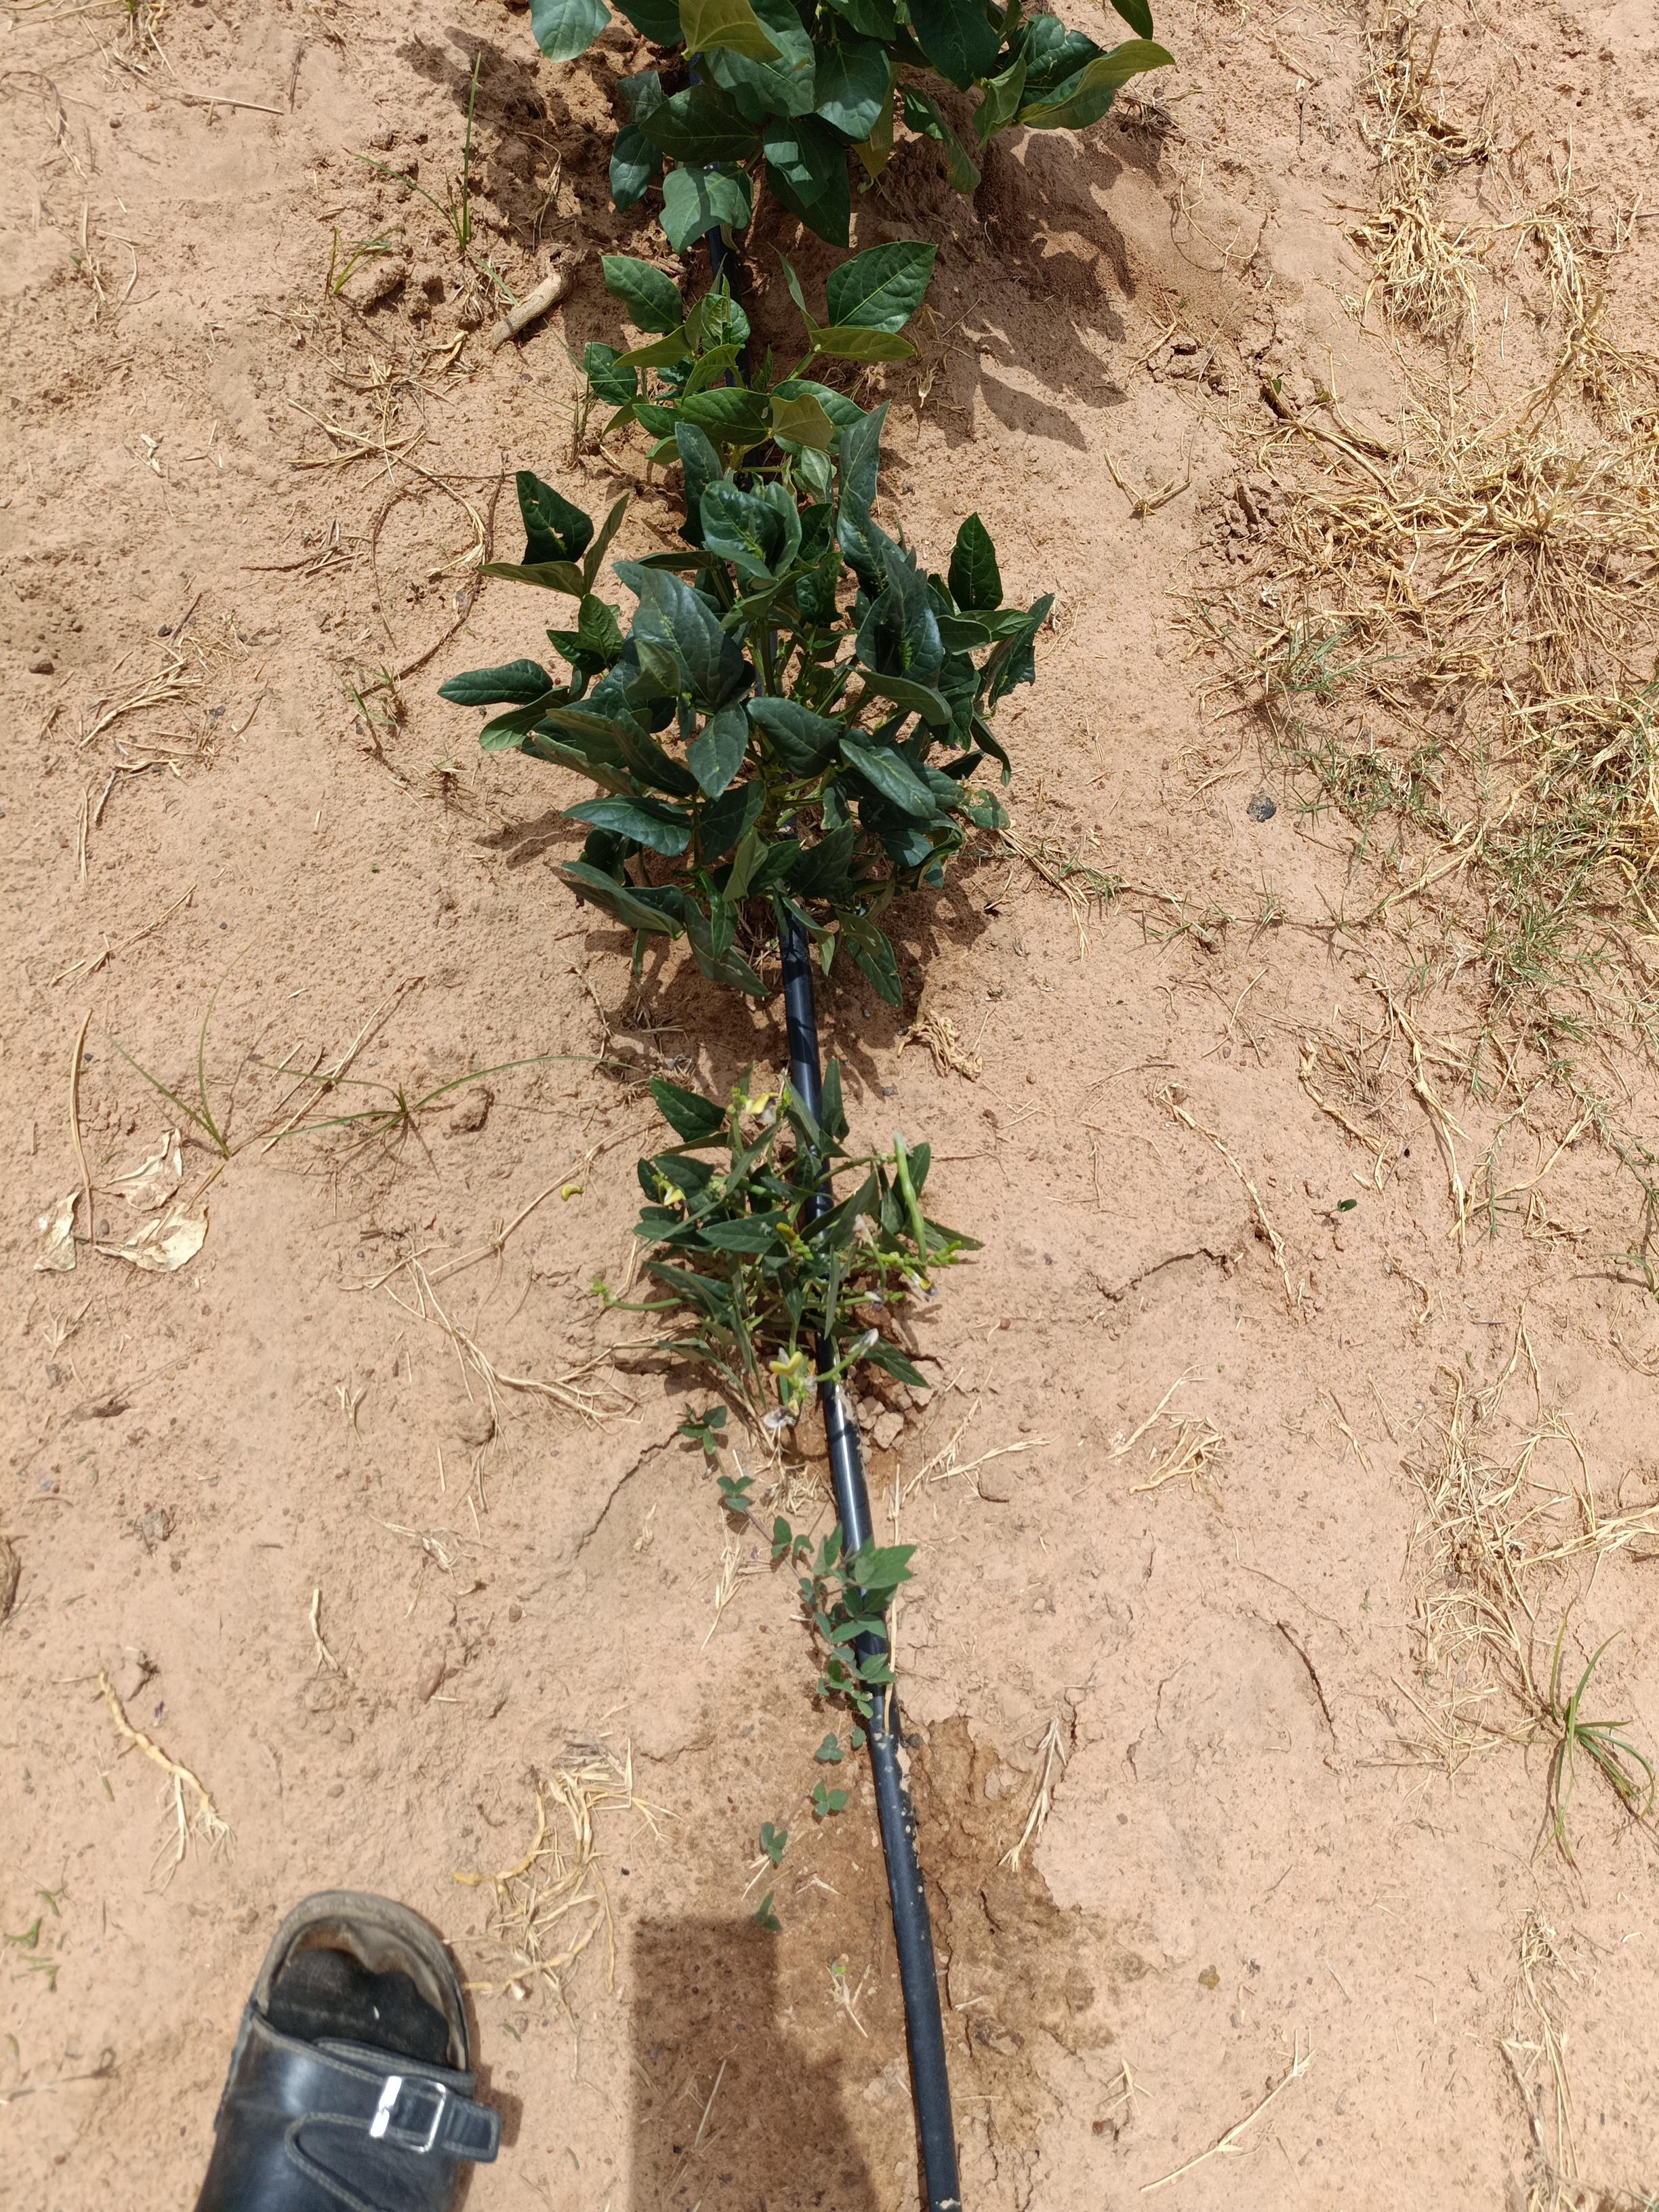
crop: cowpea
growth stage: flowering
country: Nigeria
